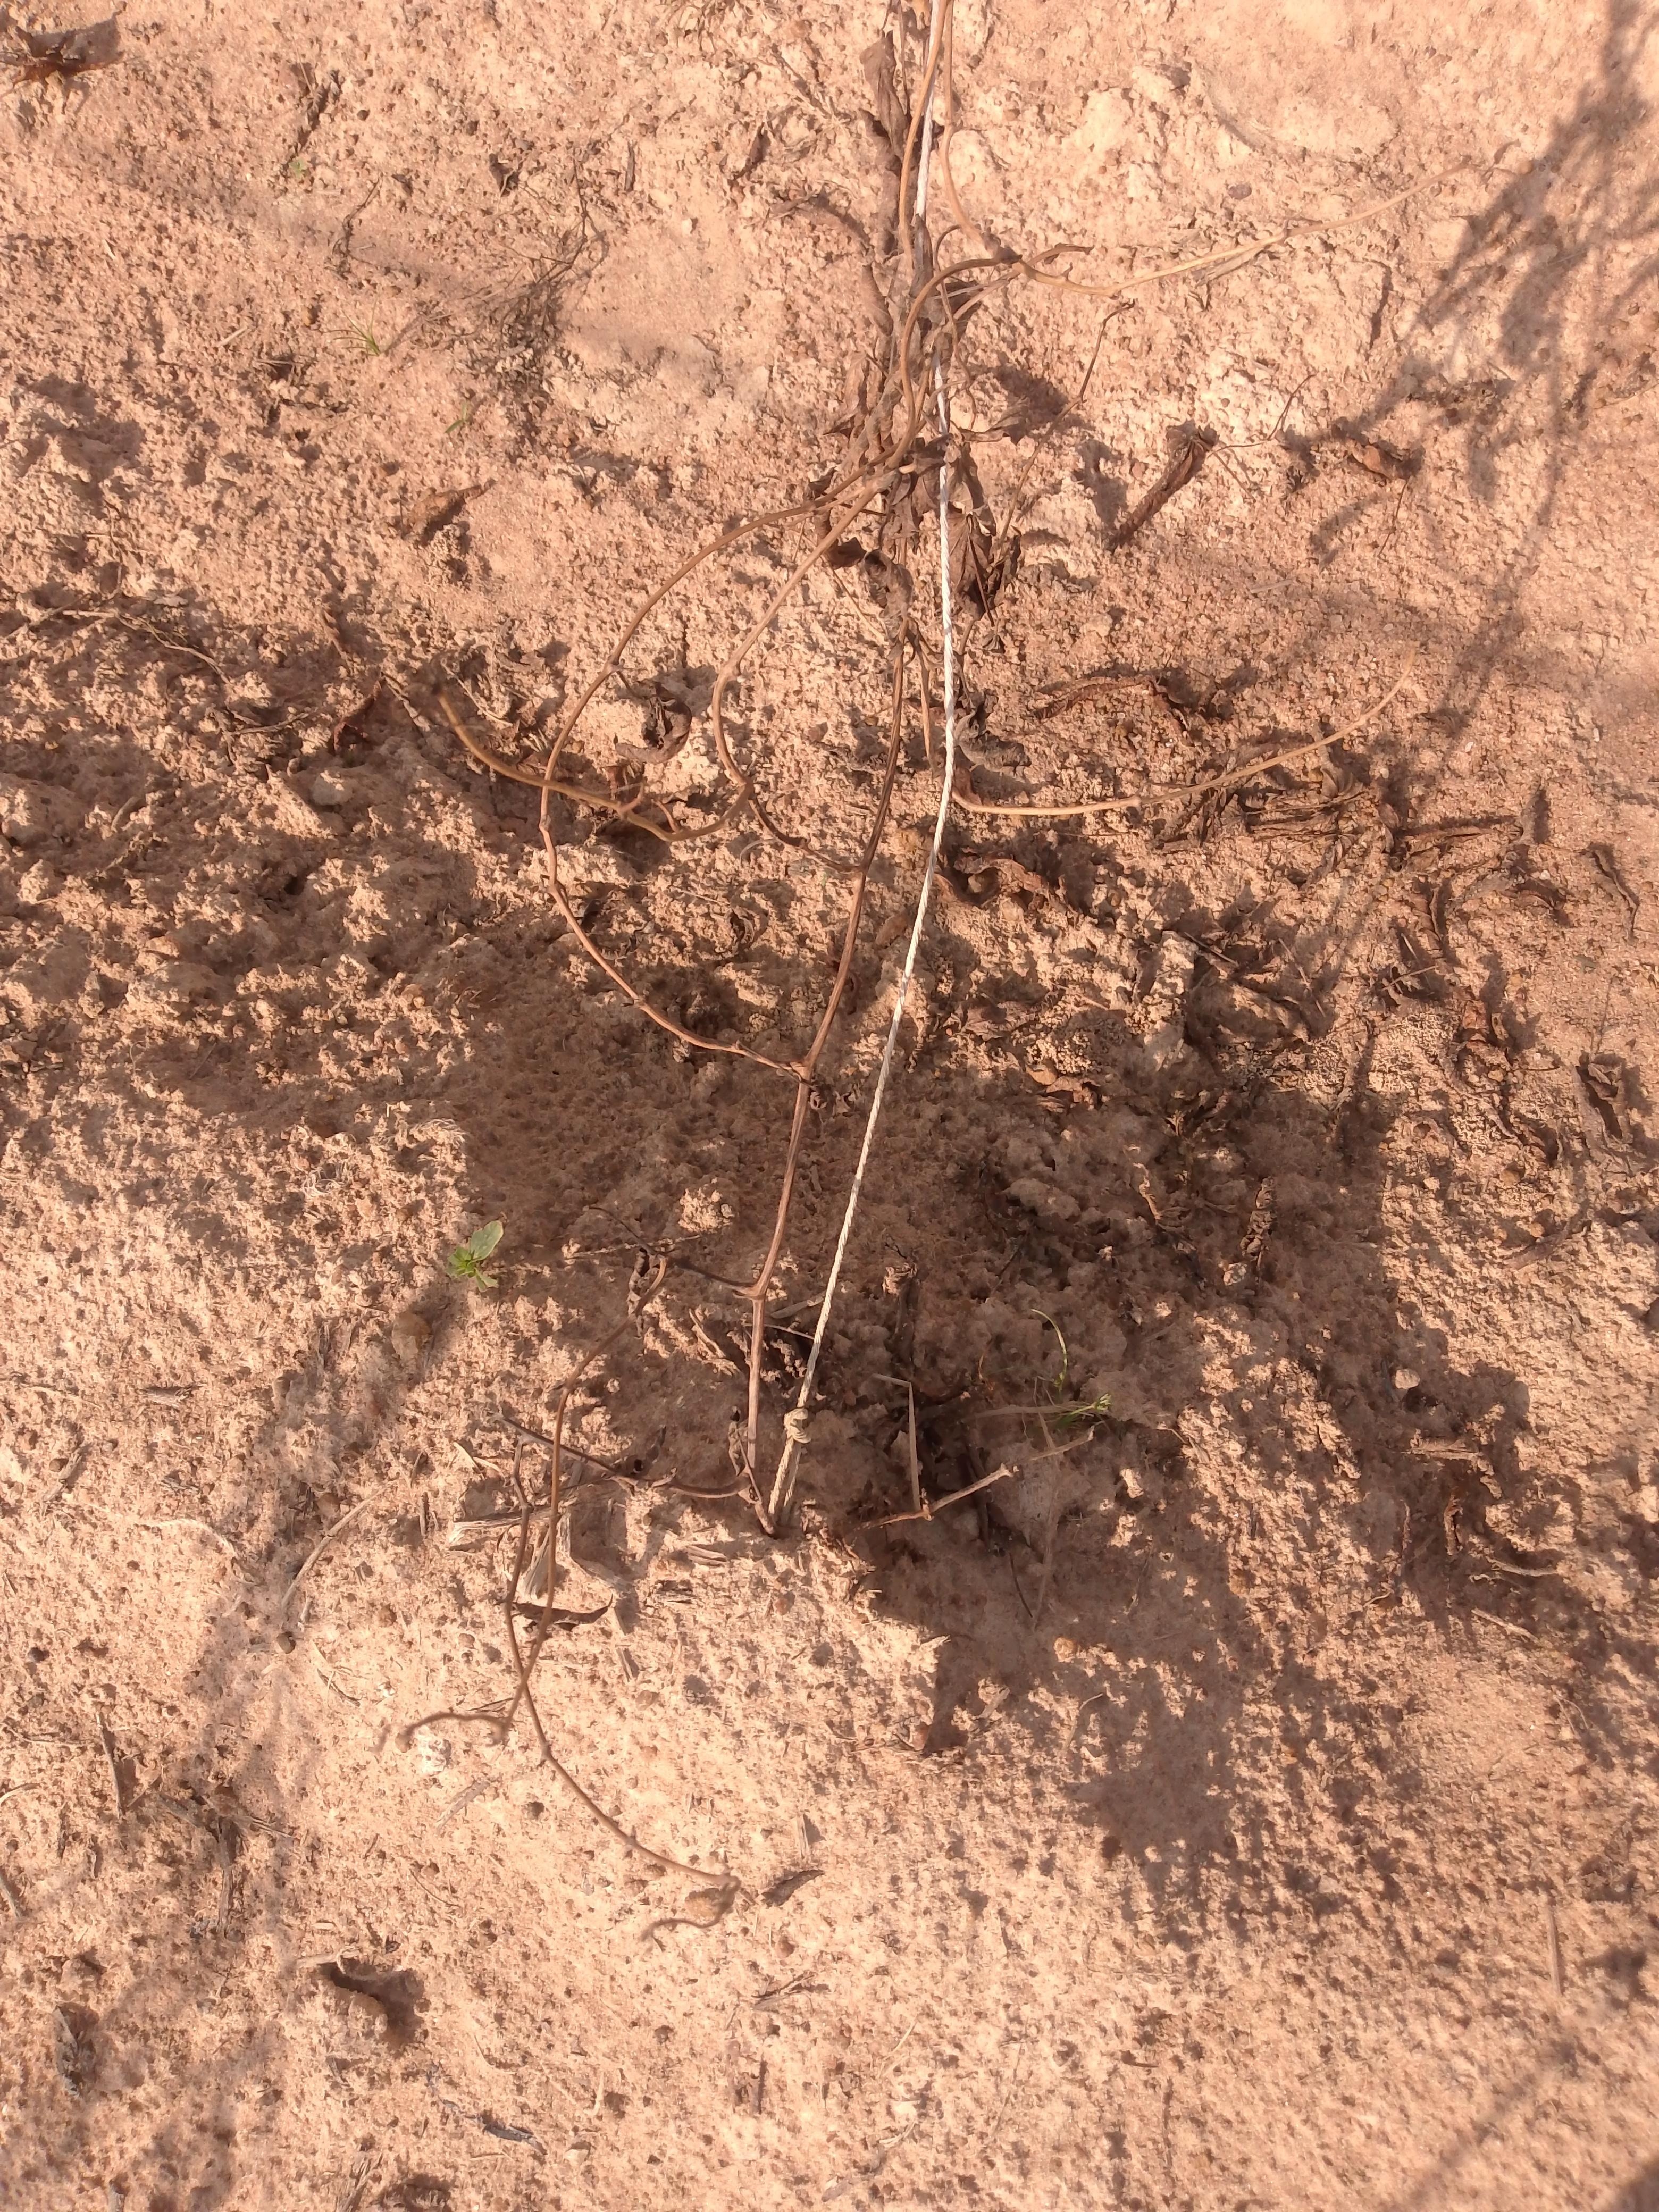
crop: yam
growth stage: maturity
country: Nigeria
